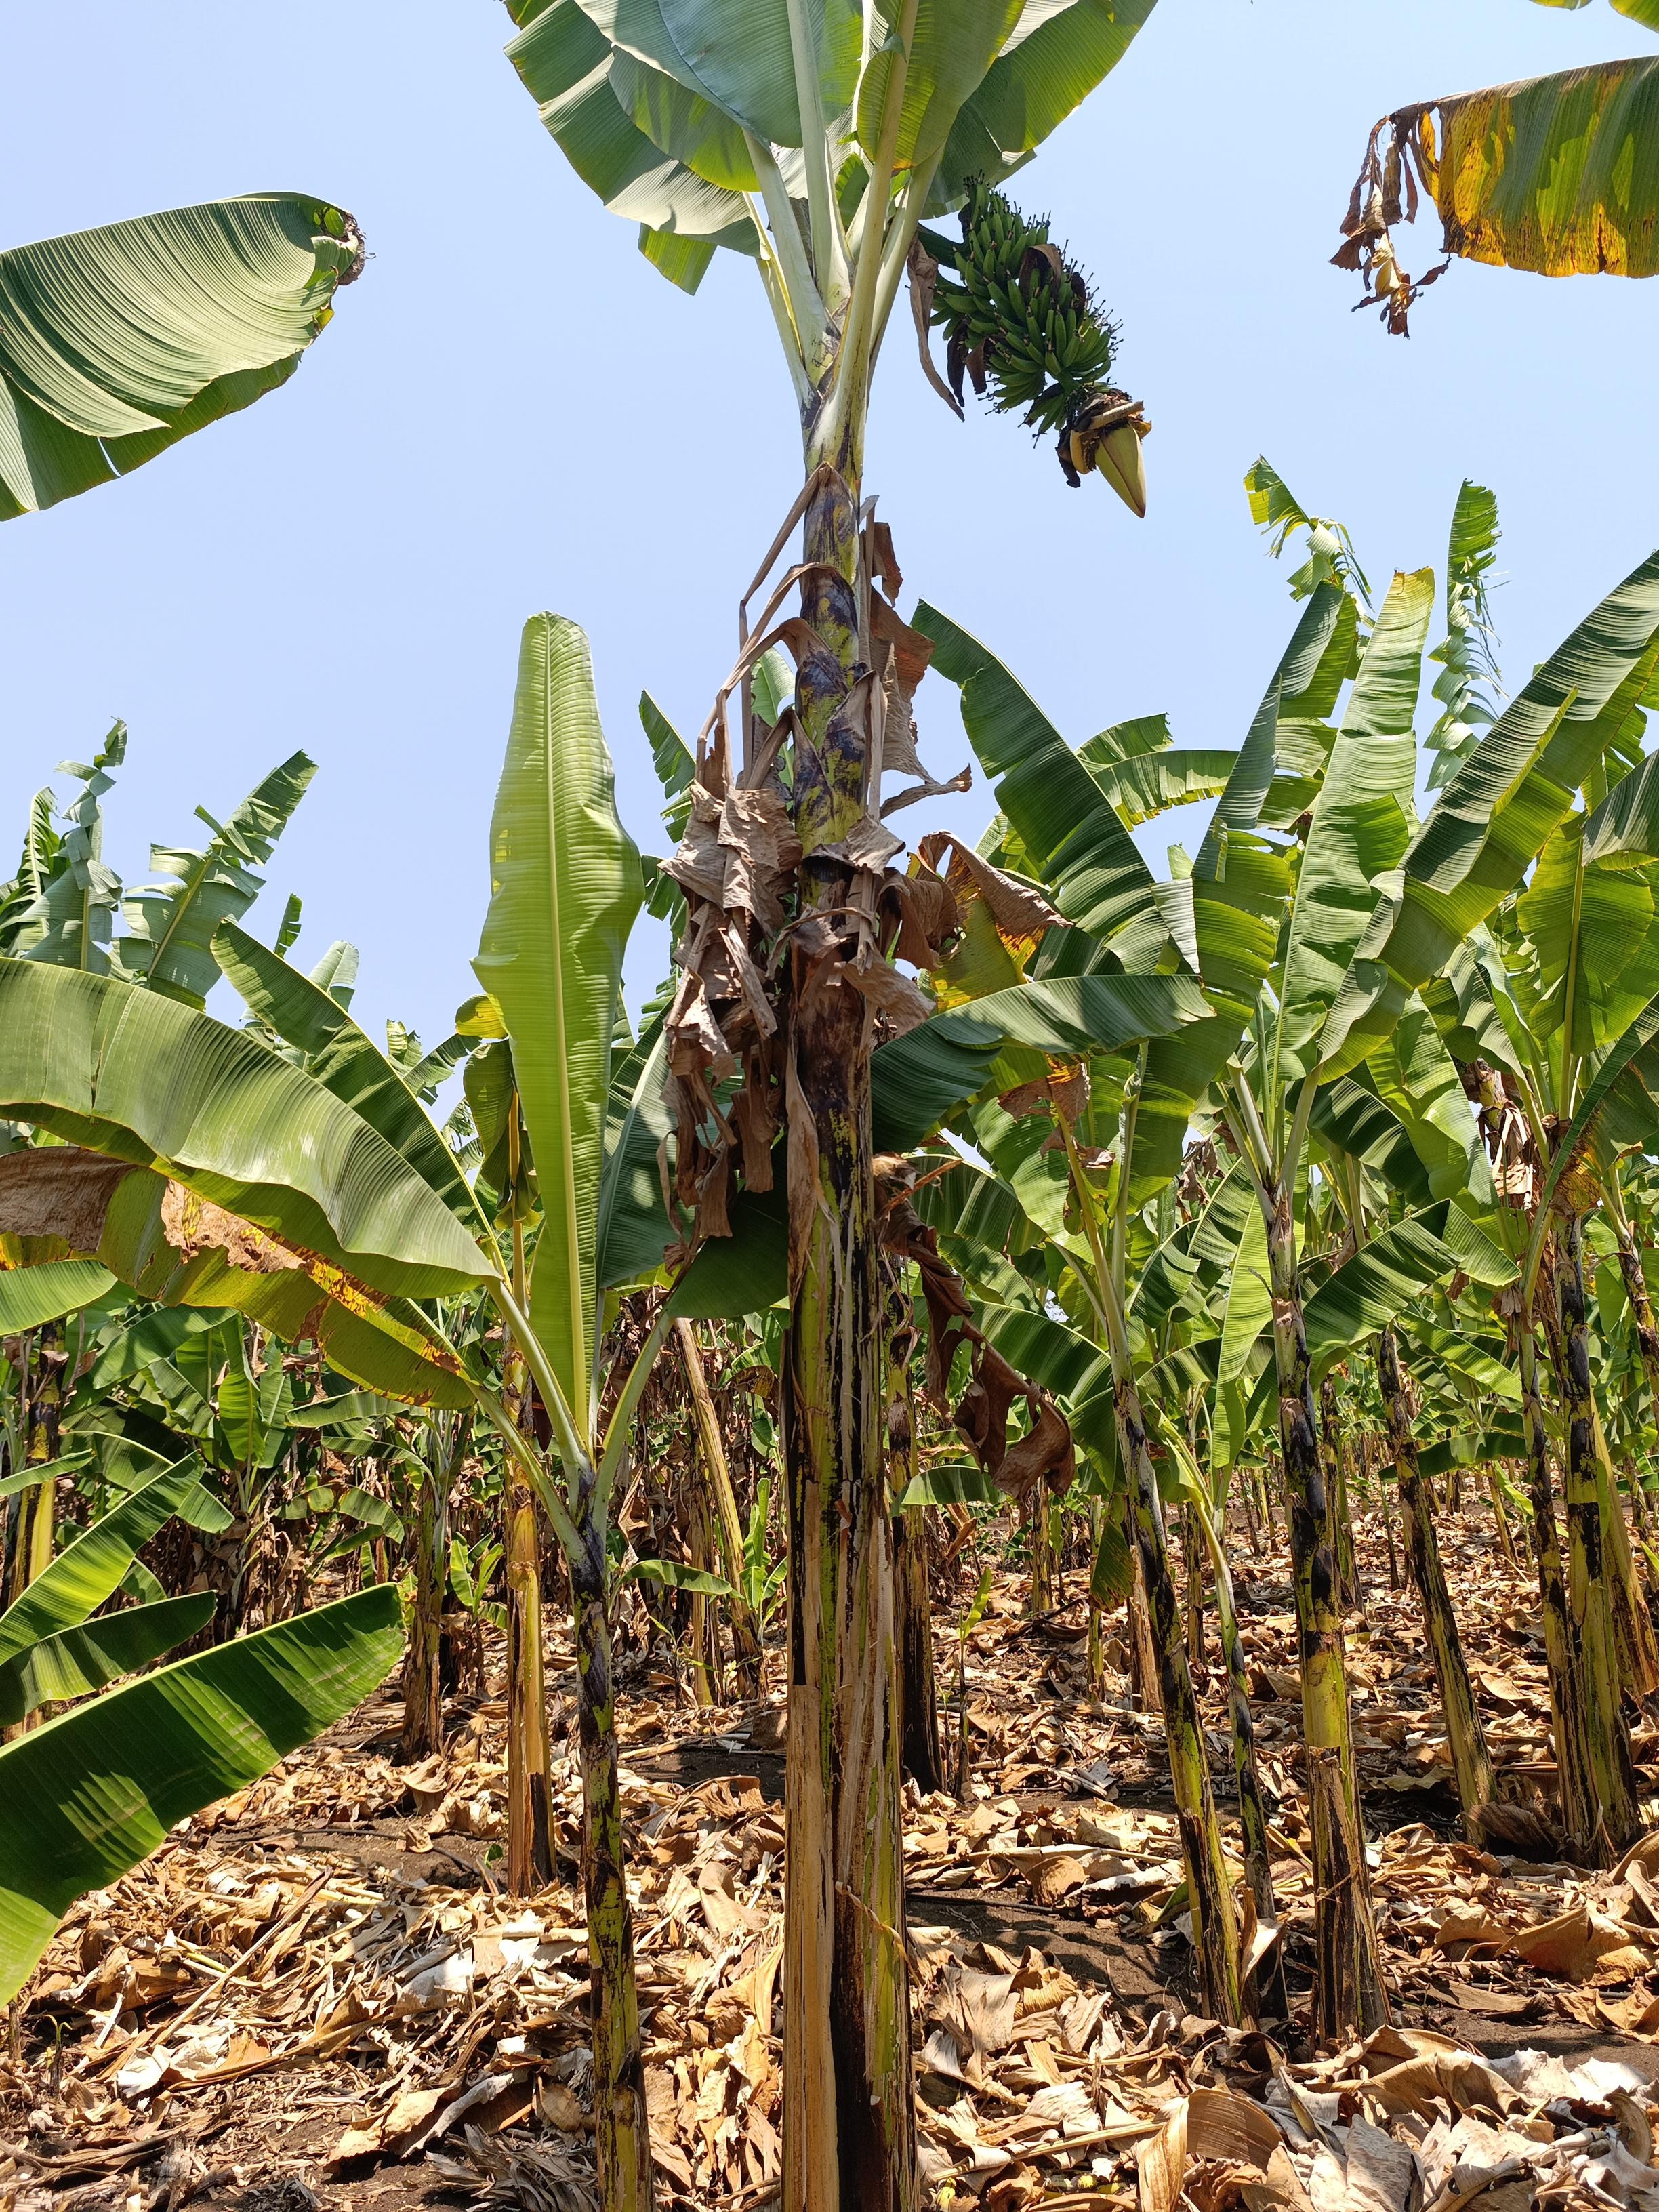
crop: banana
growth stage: vegetative
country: Tanzania
